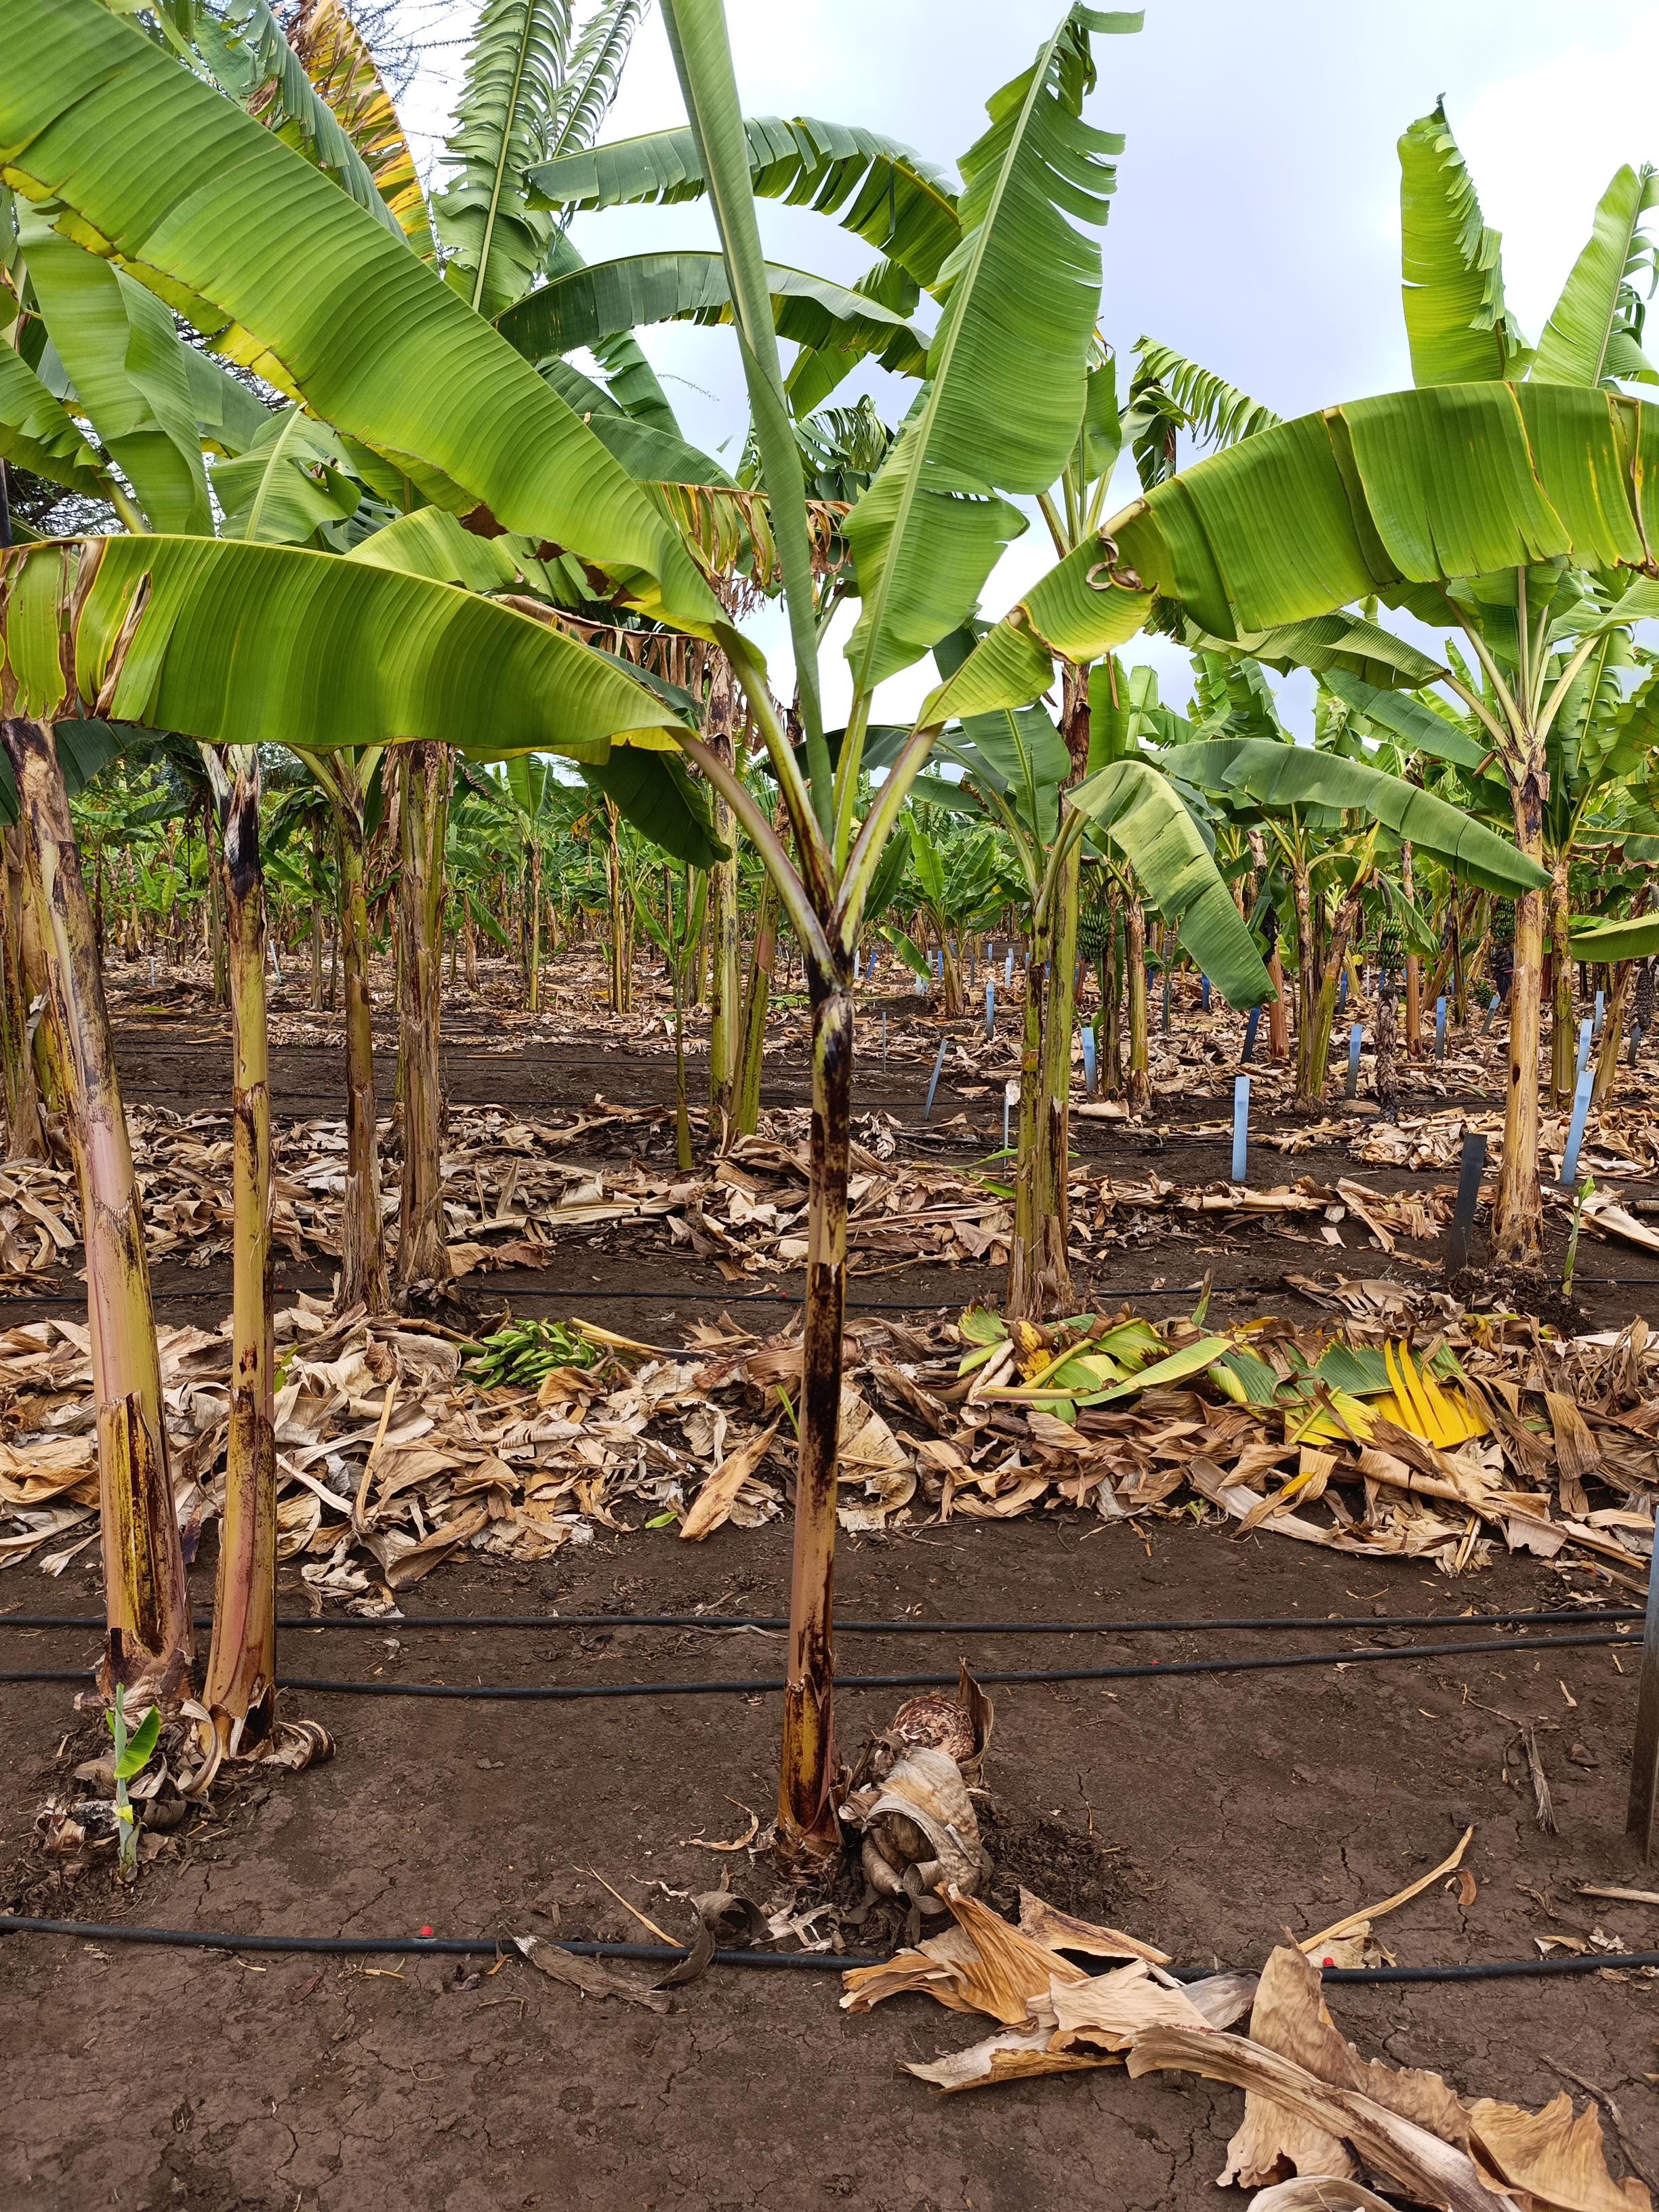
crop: banana
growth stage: vegetative
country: Tanzania
